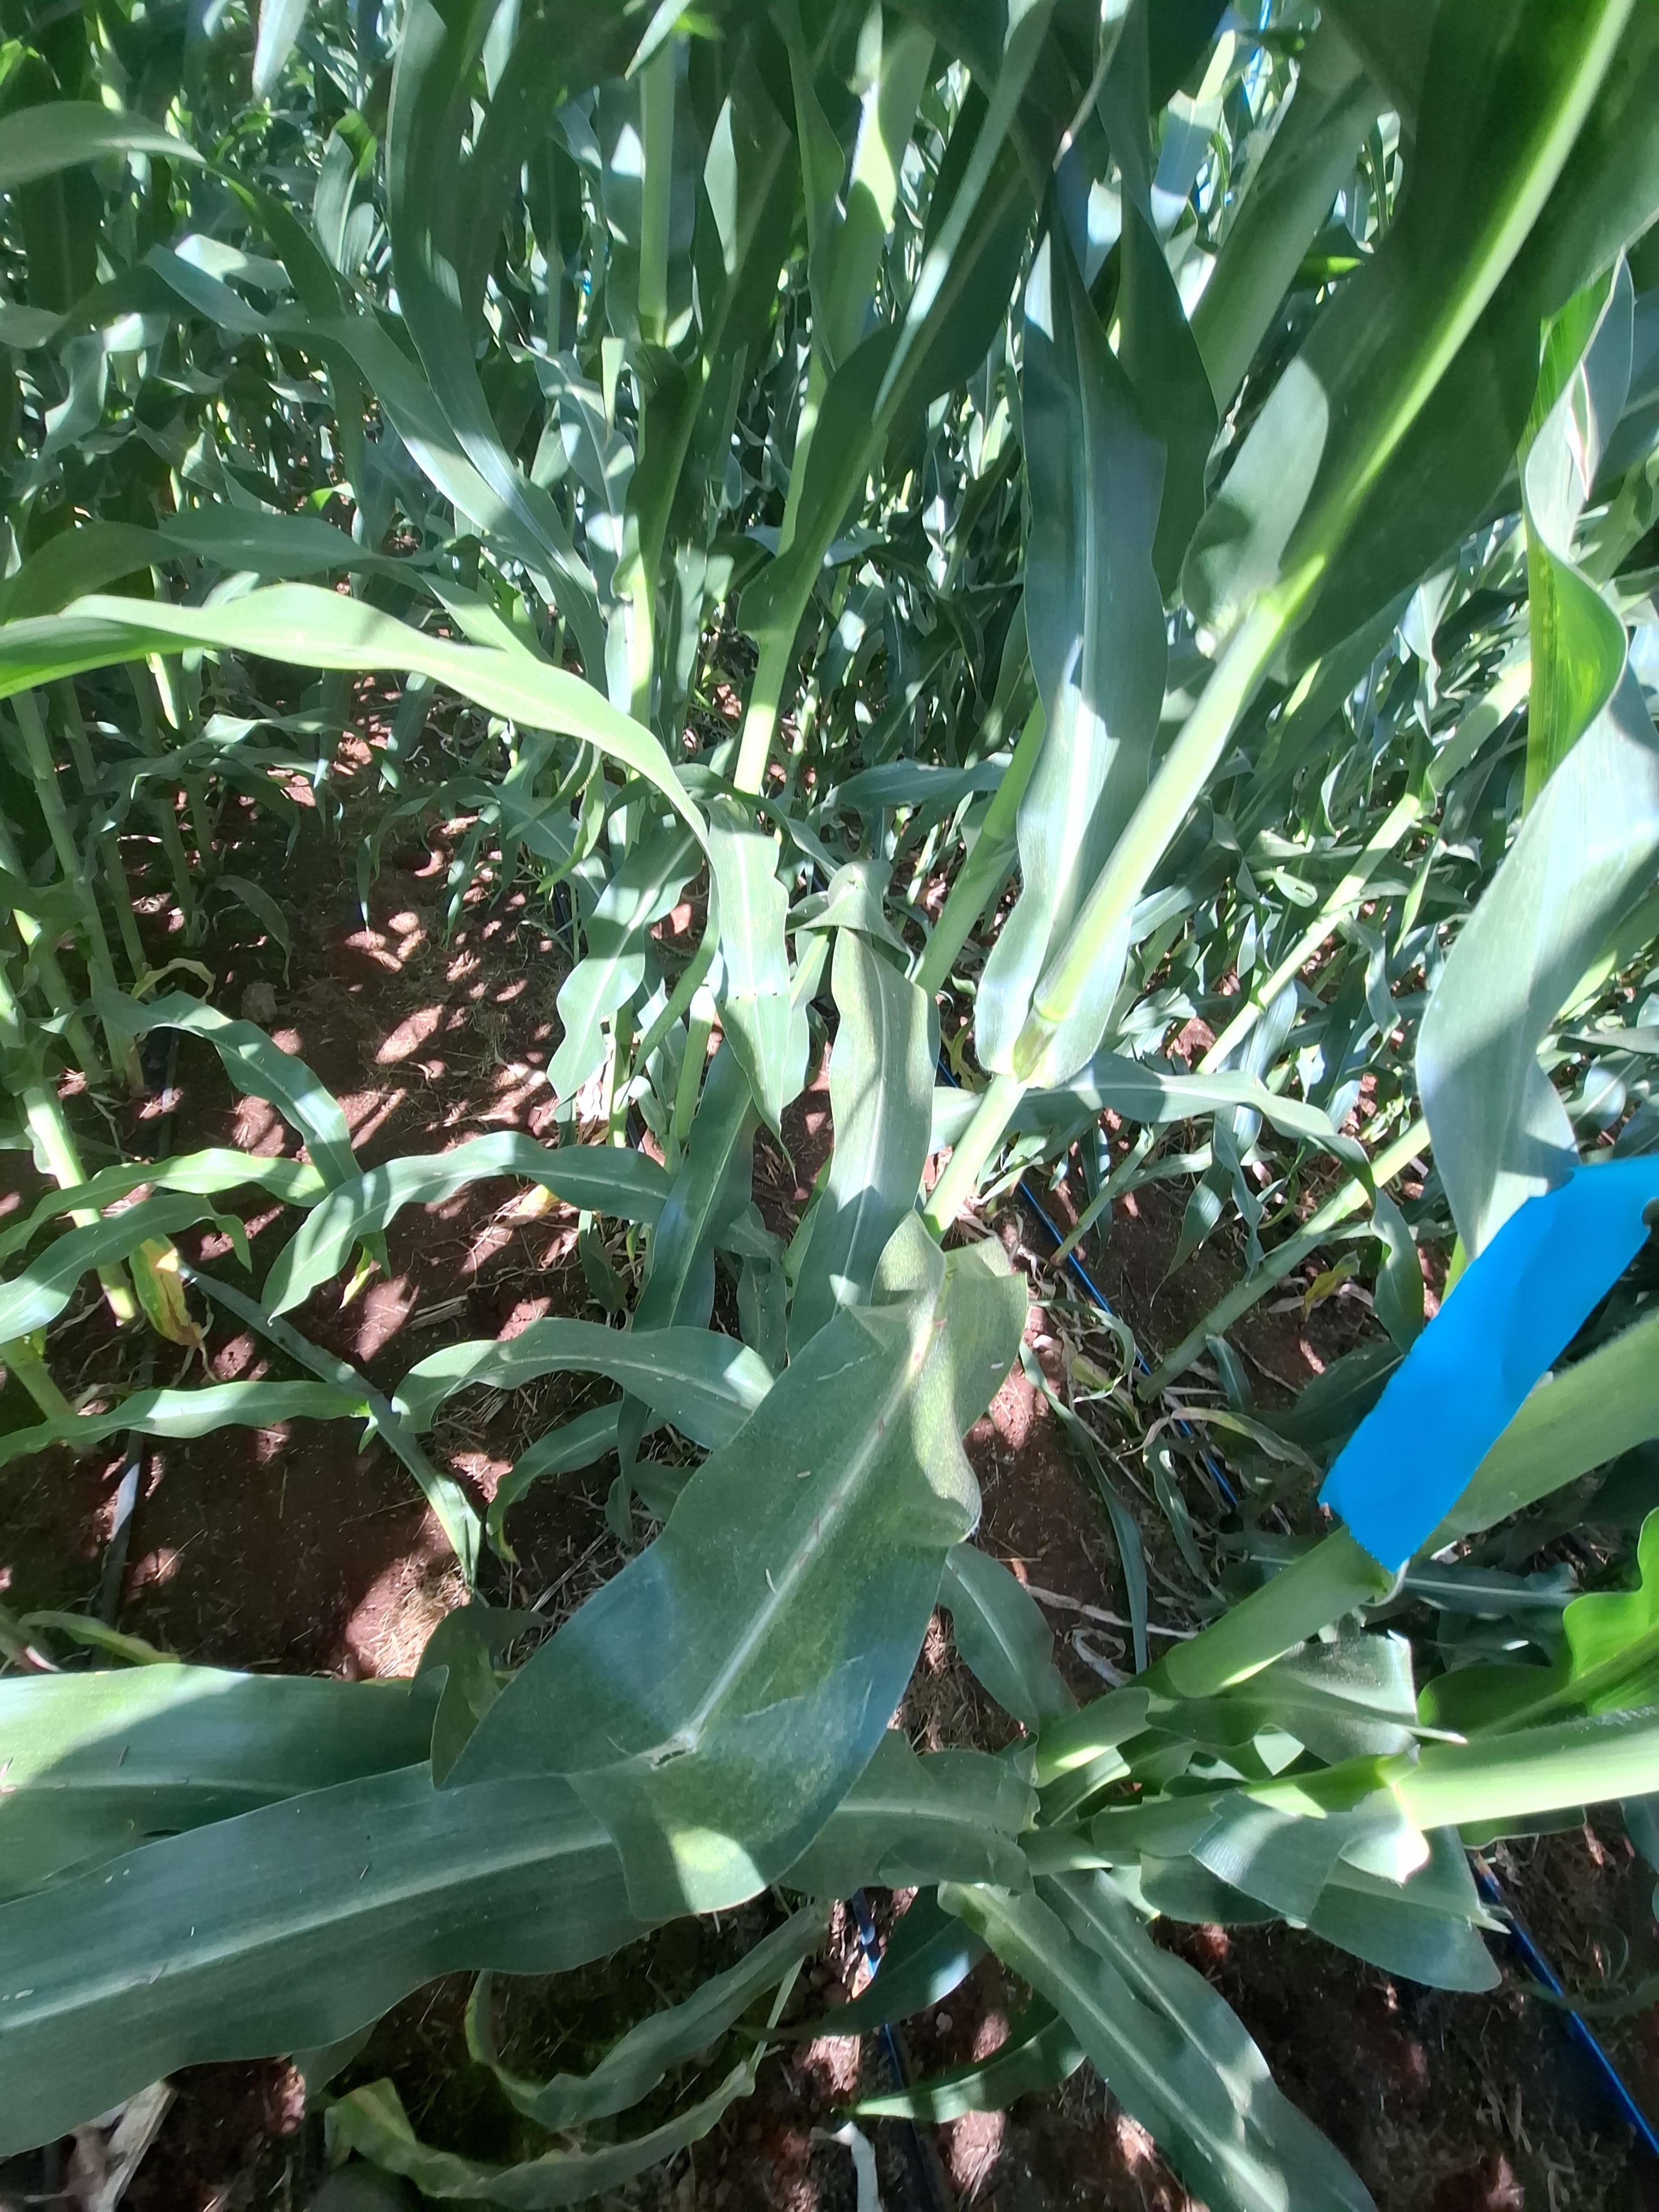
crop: maize
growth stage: flowering
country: Kenya
